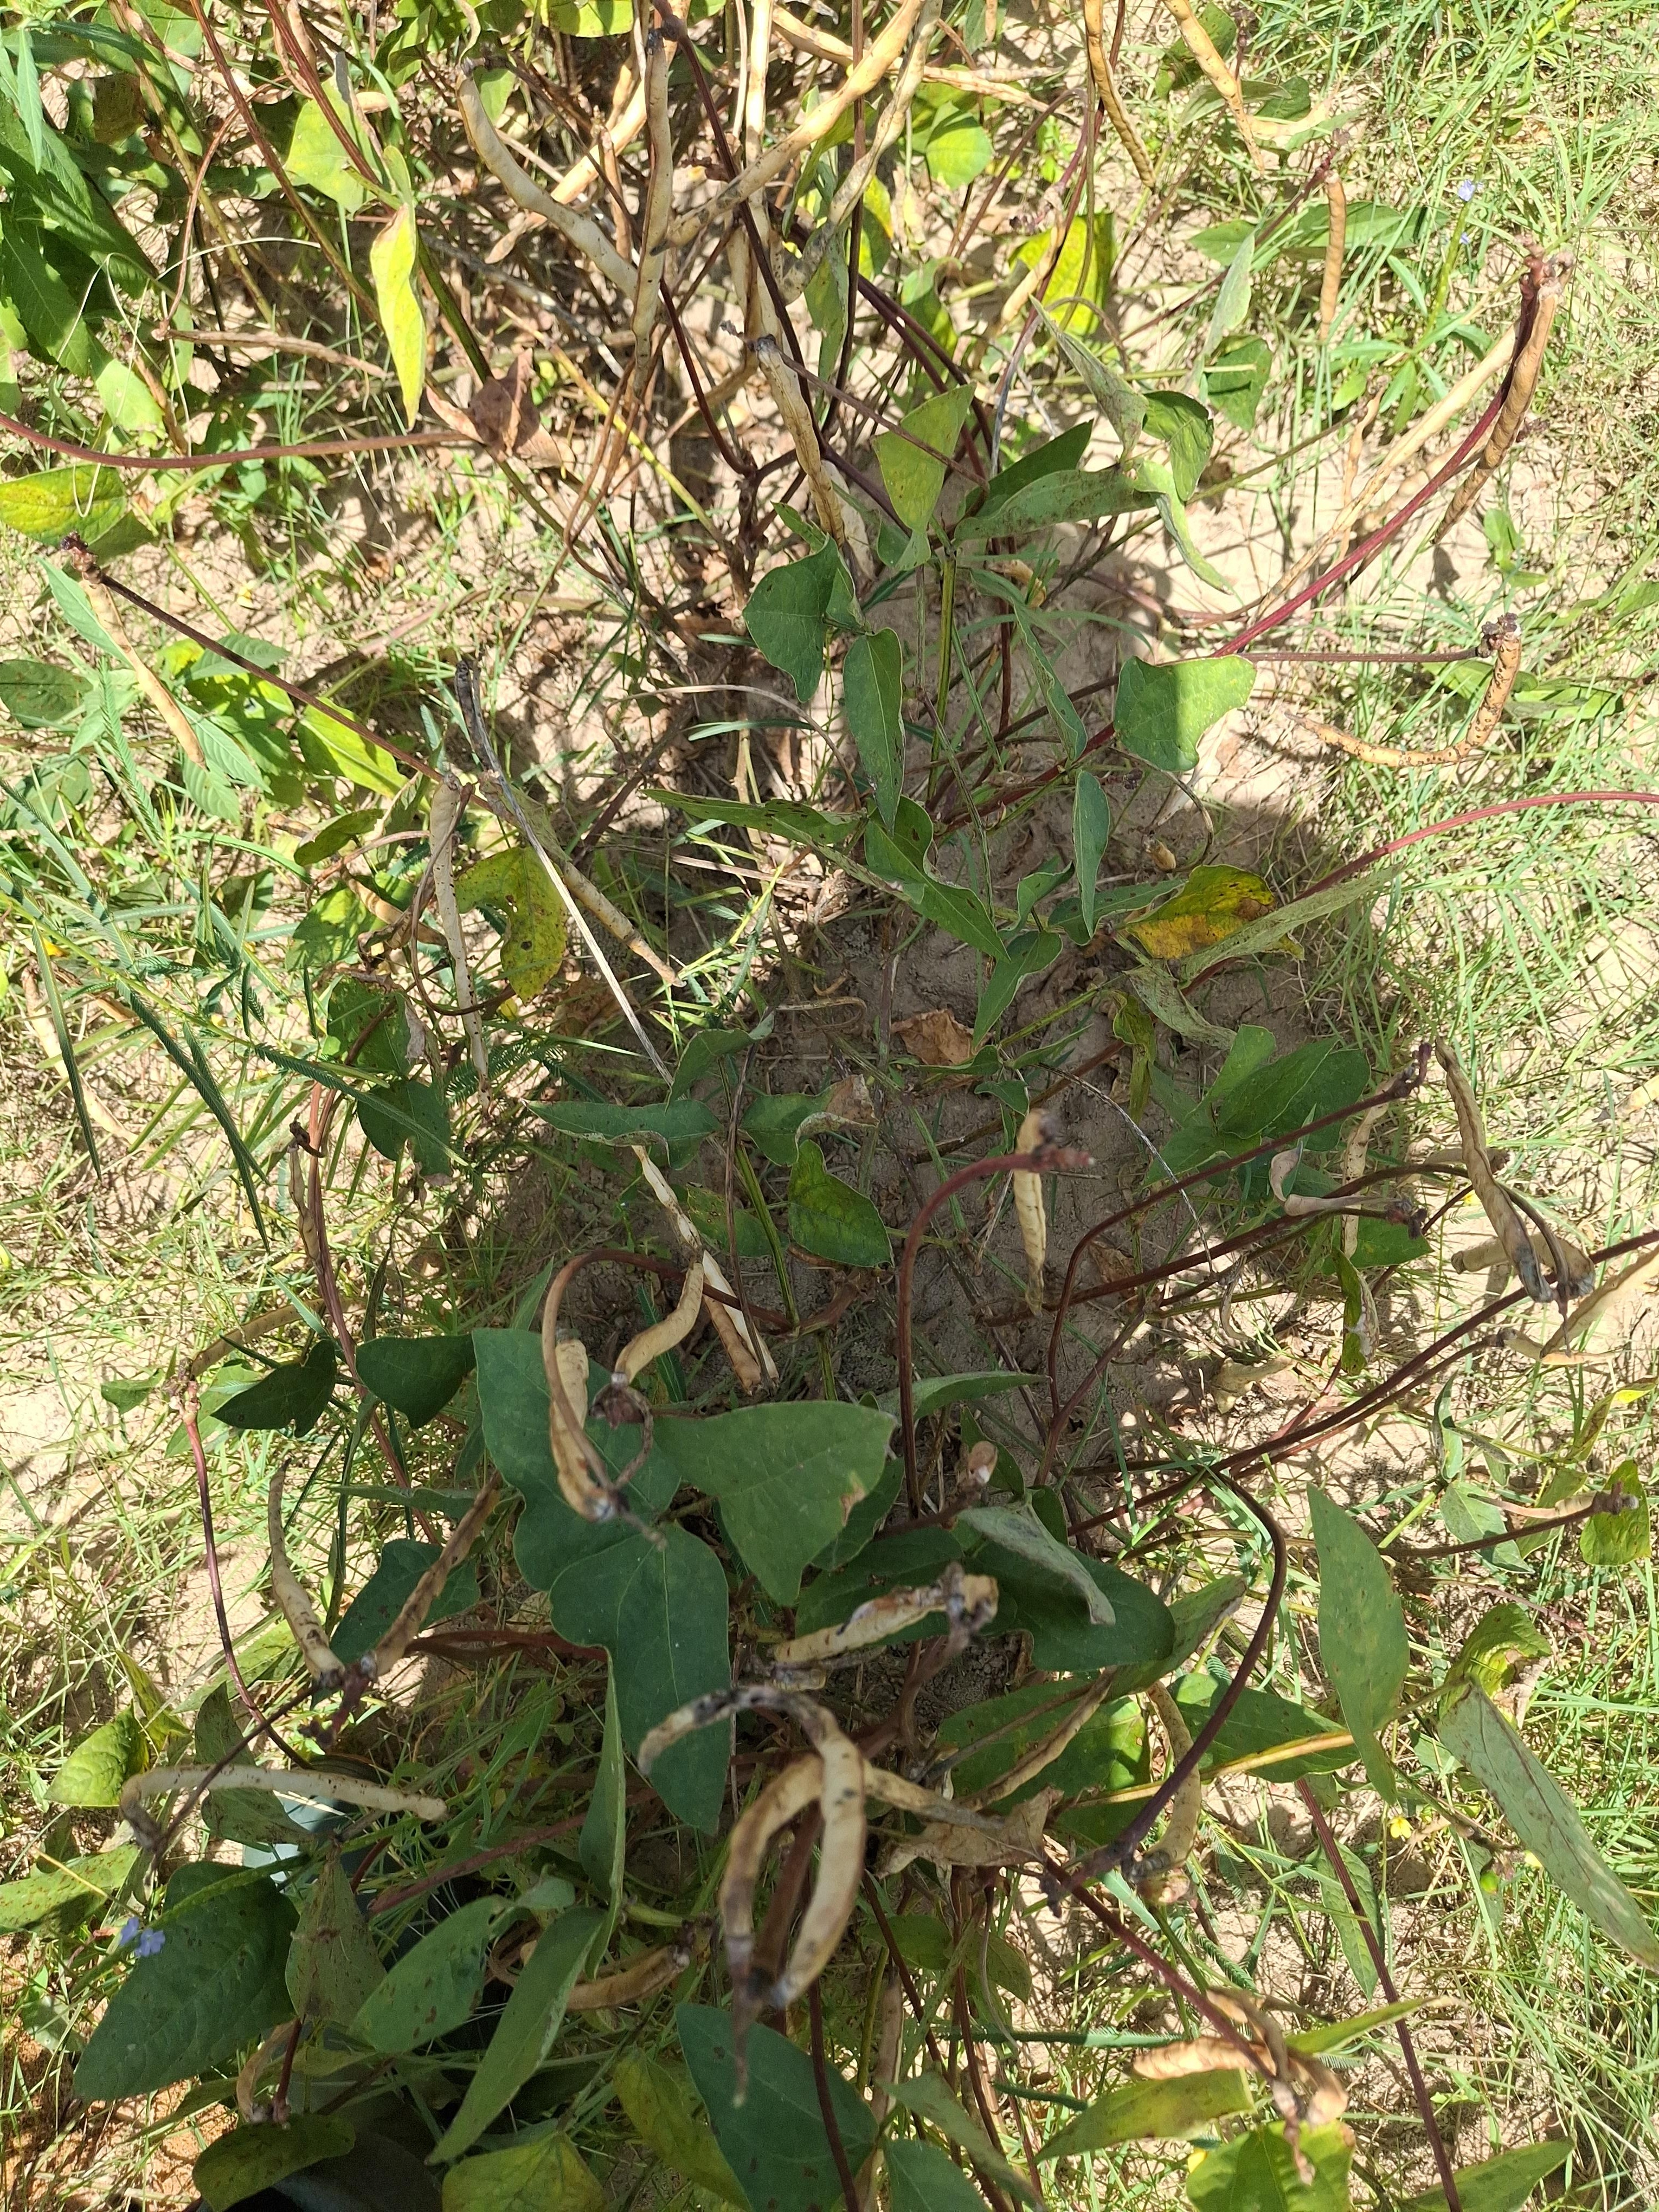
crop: cowpea
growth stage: maturity
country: Nigeria
